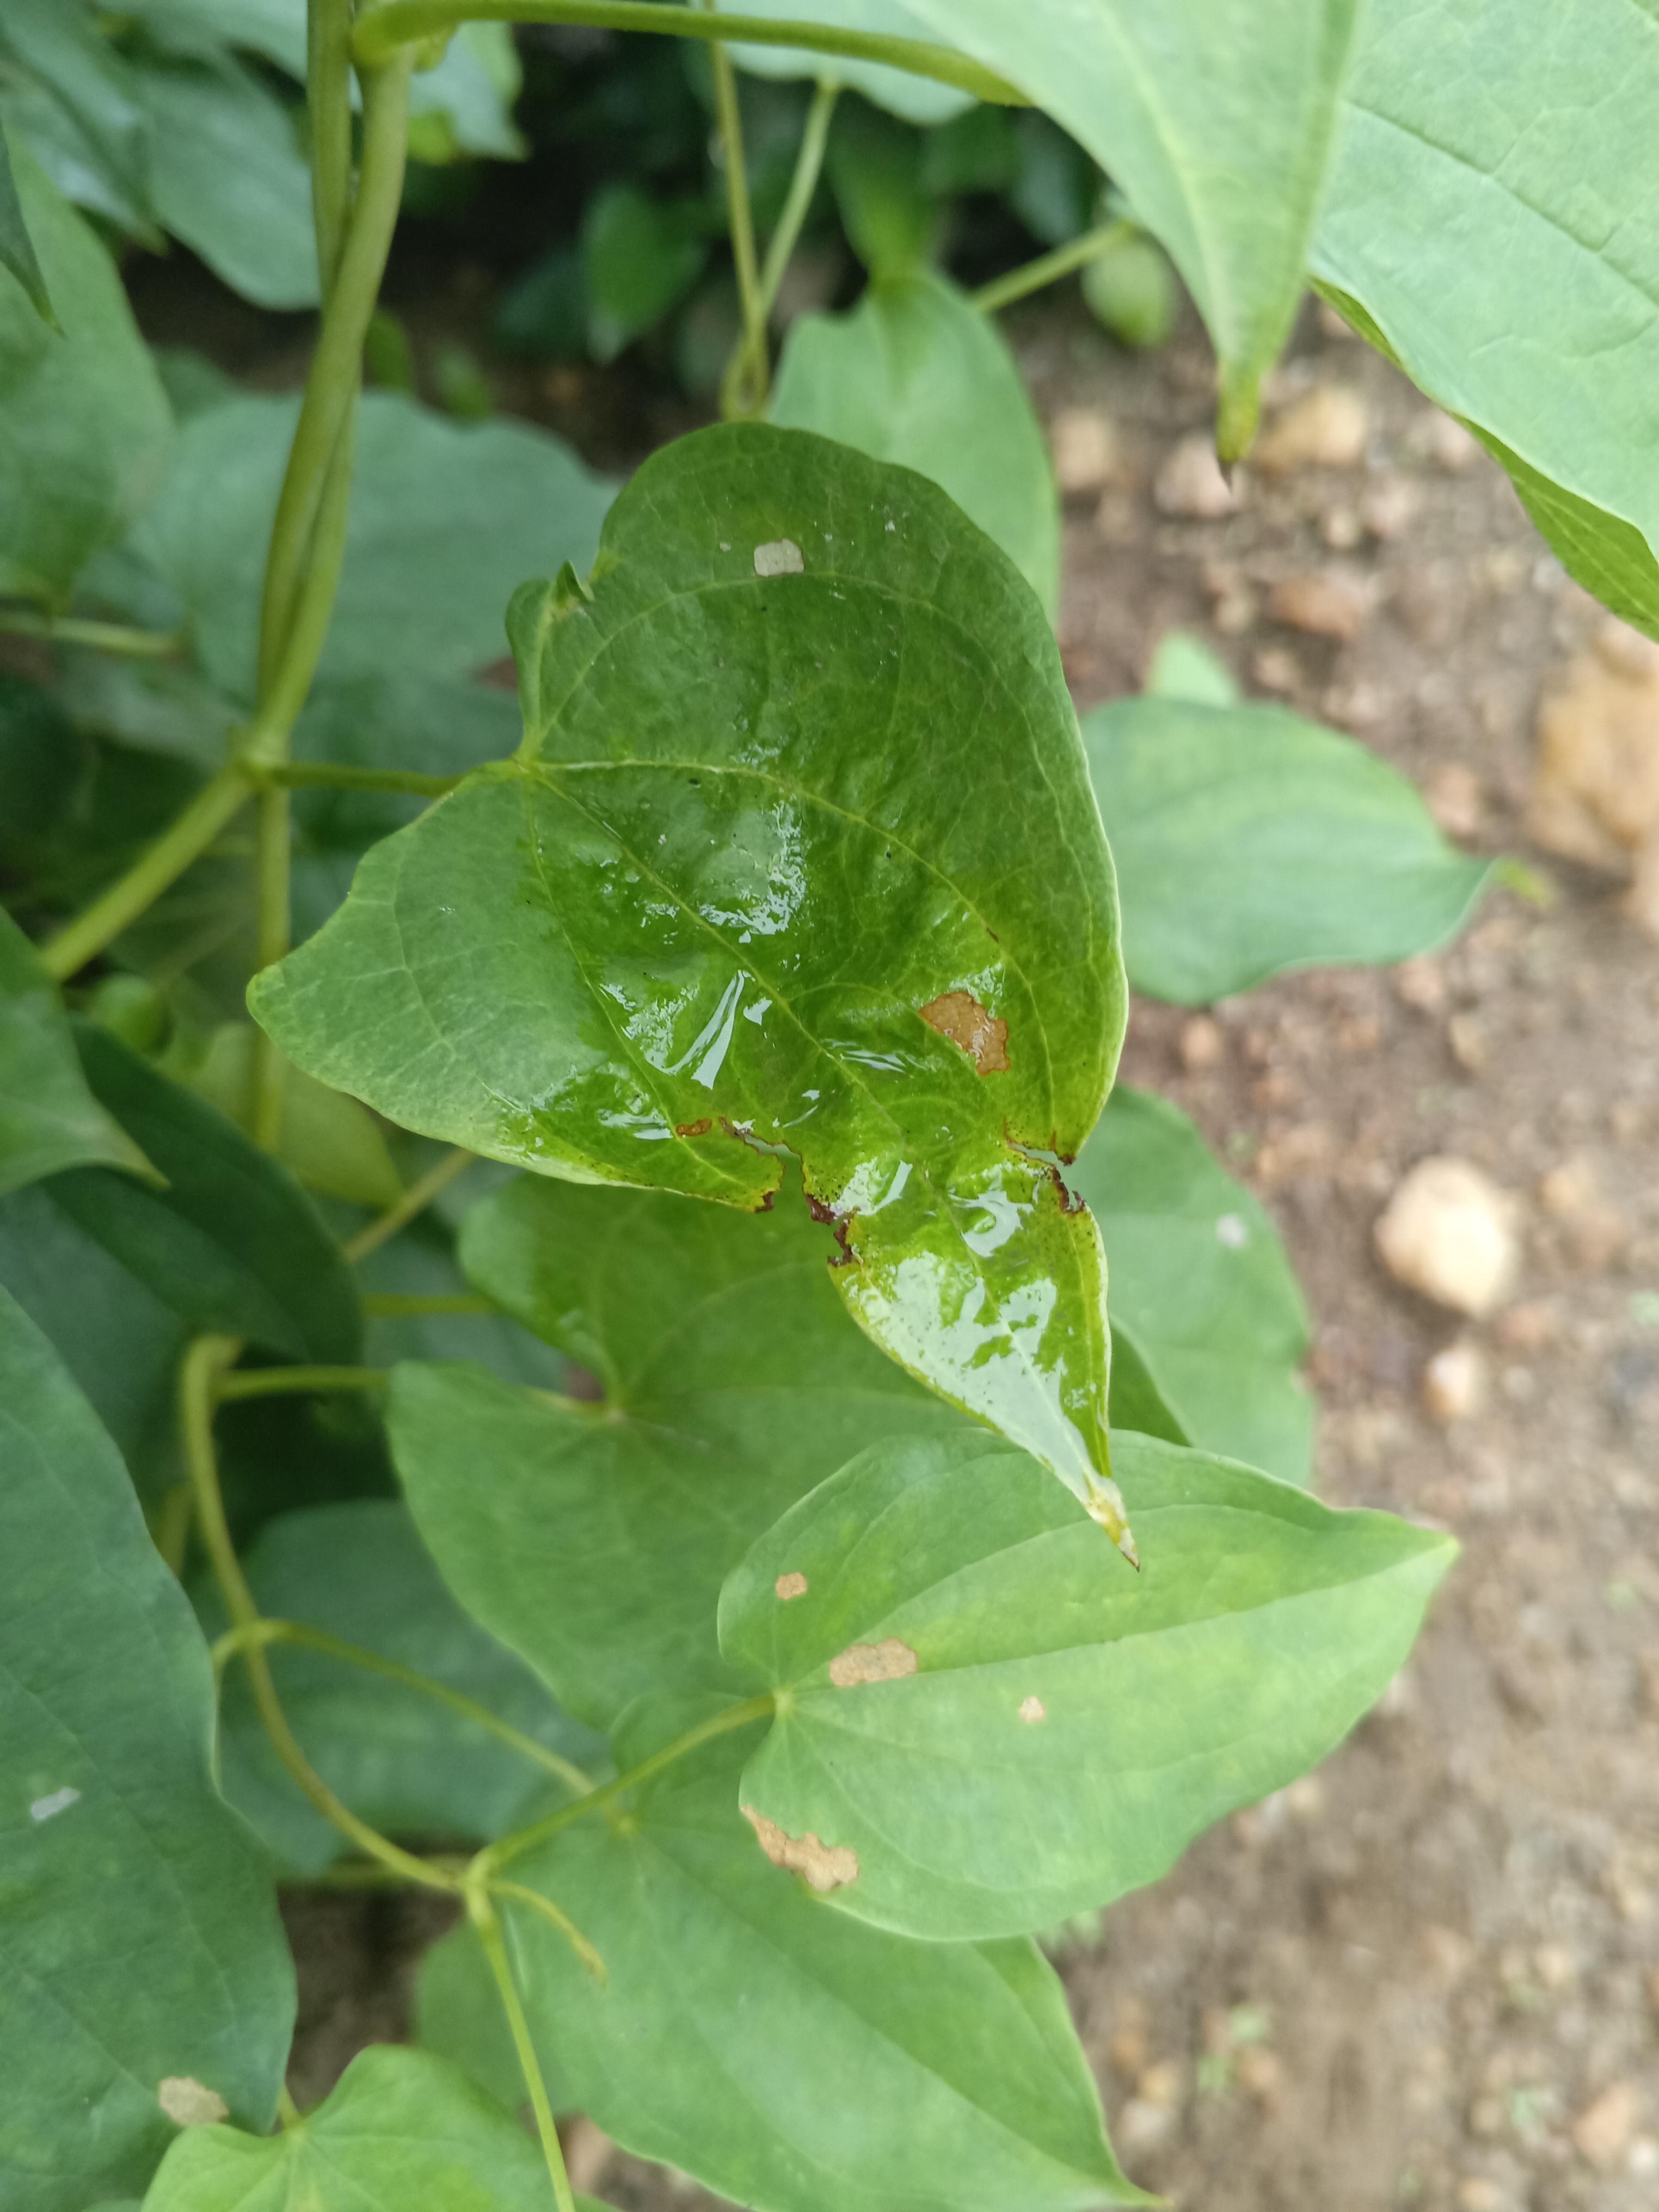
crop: yam
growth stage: vegetative
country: Nigeria
